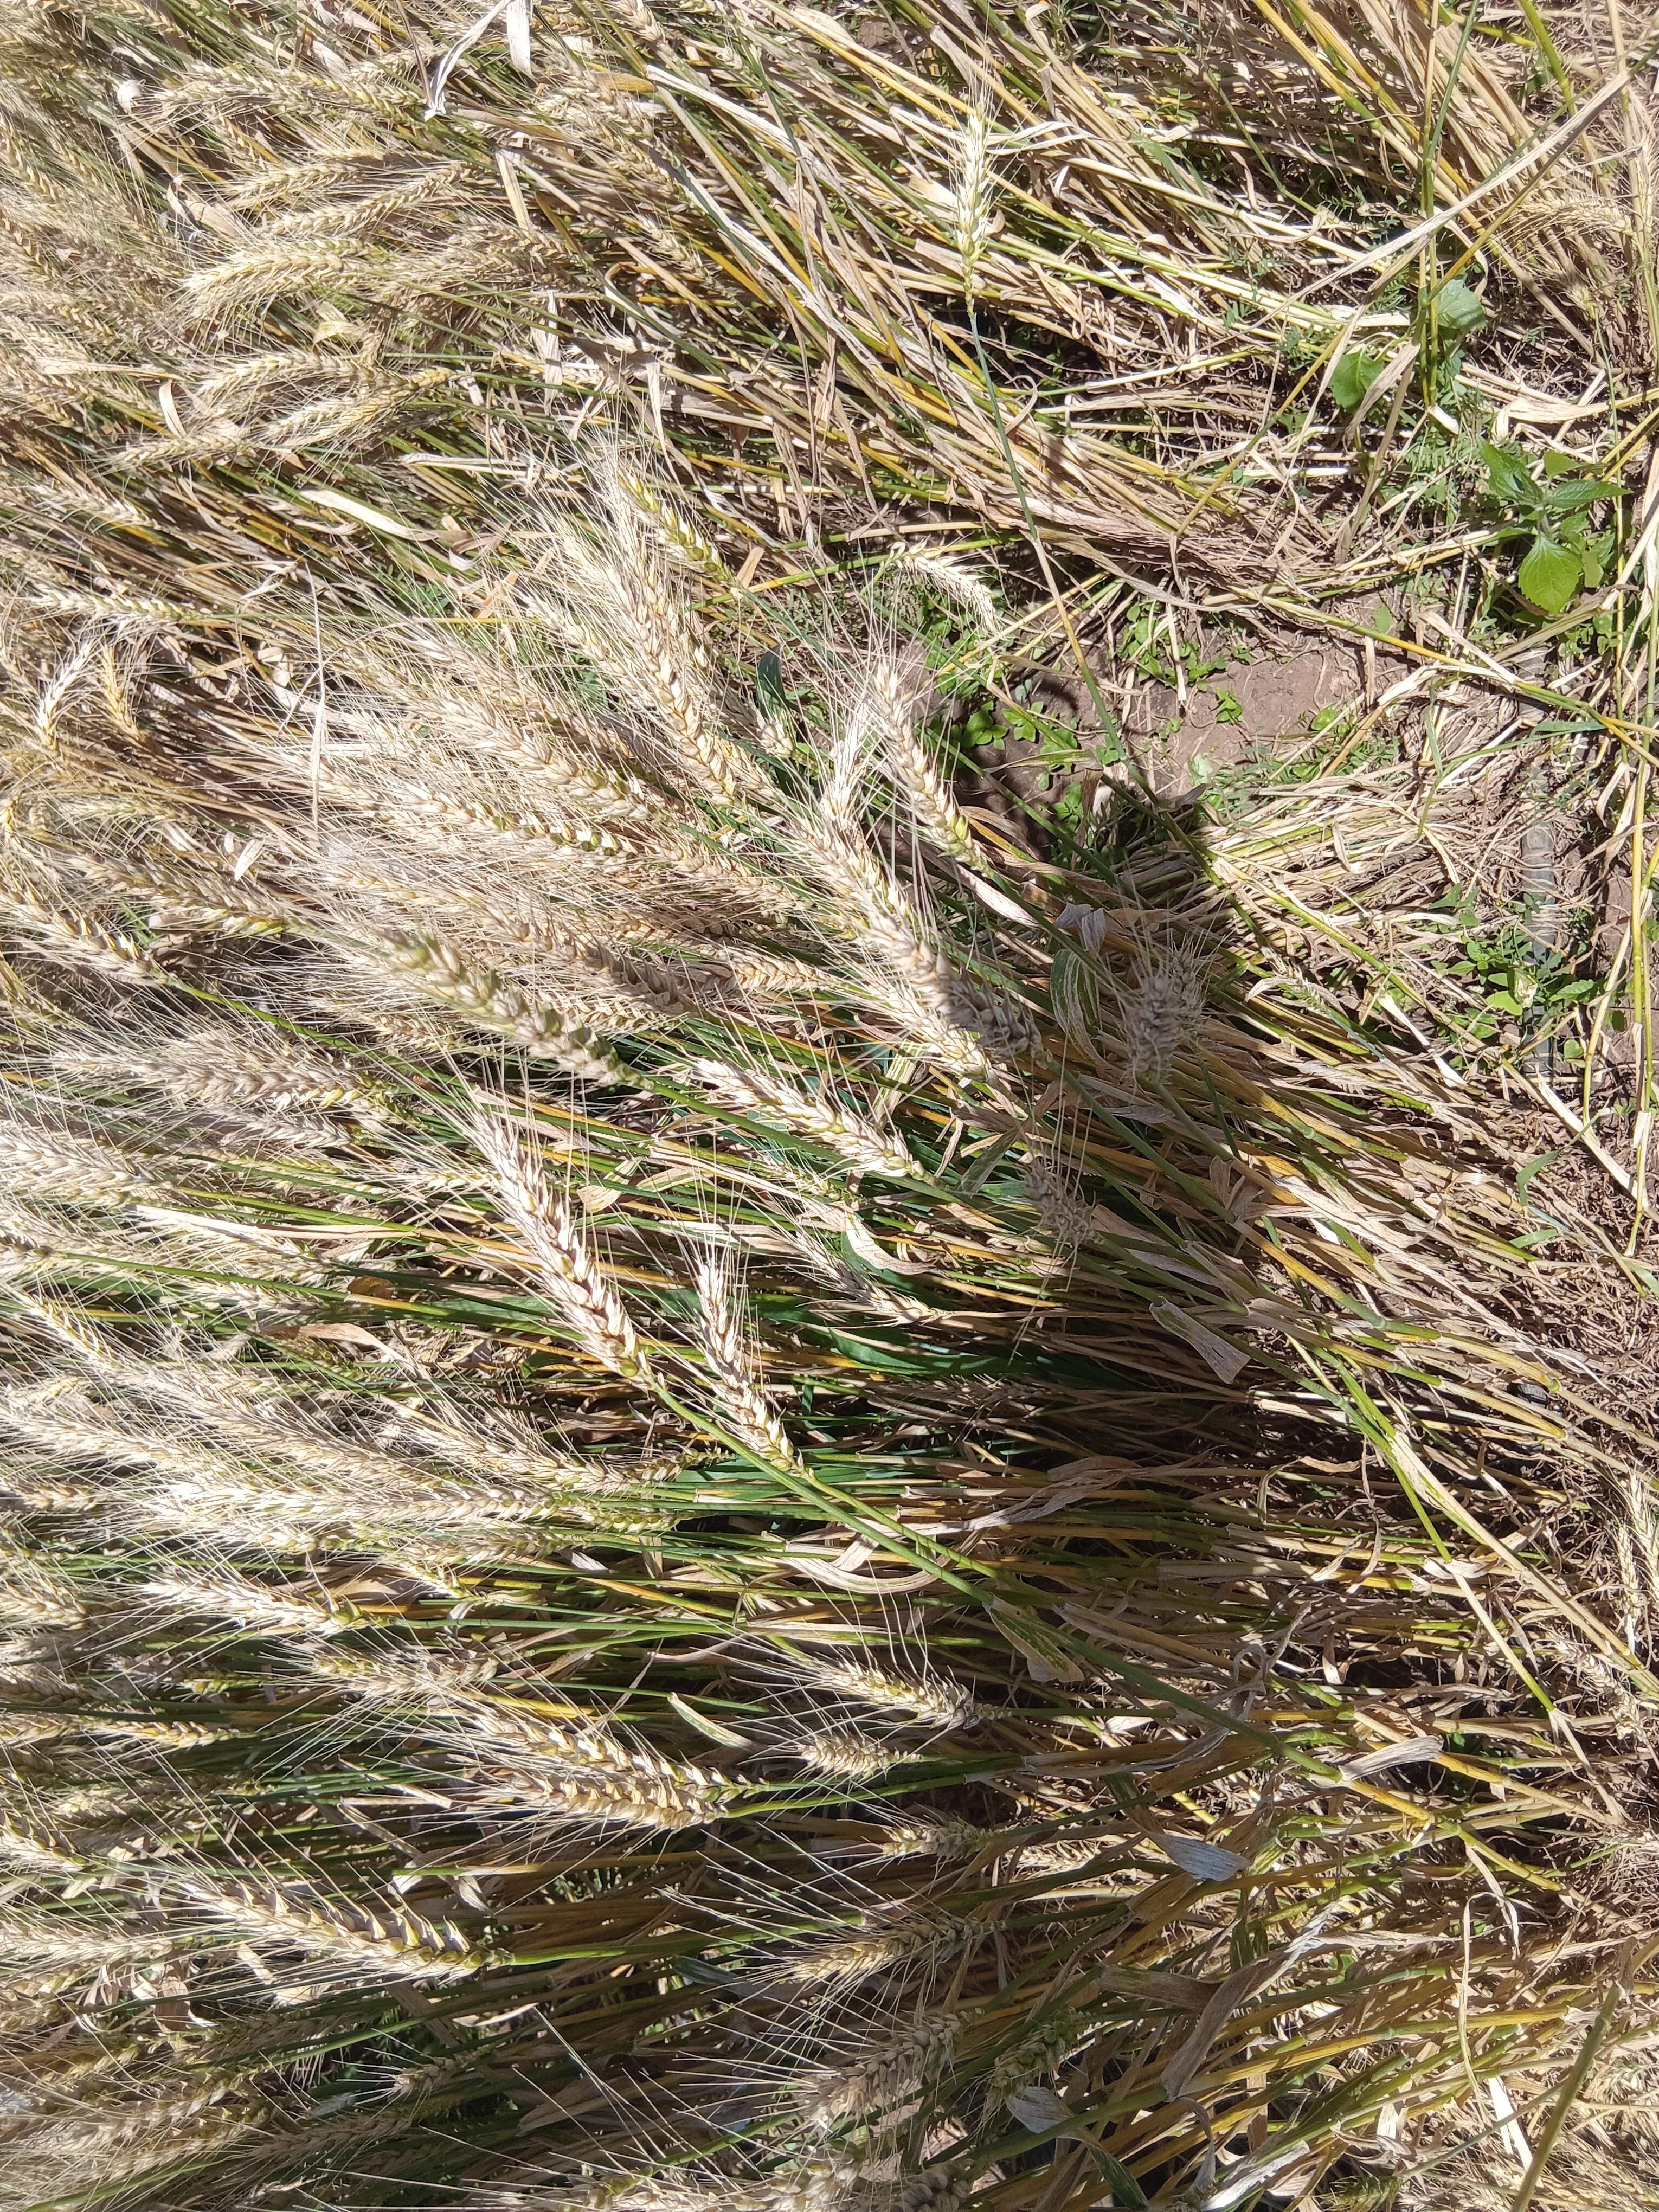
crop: wheat
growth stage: maturity
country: Kenya
